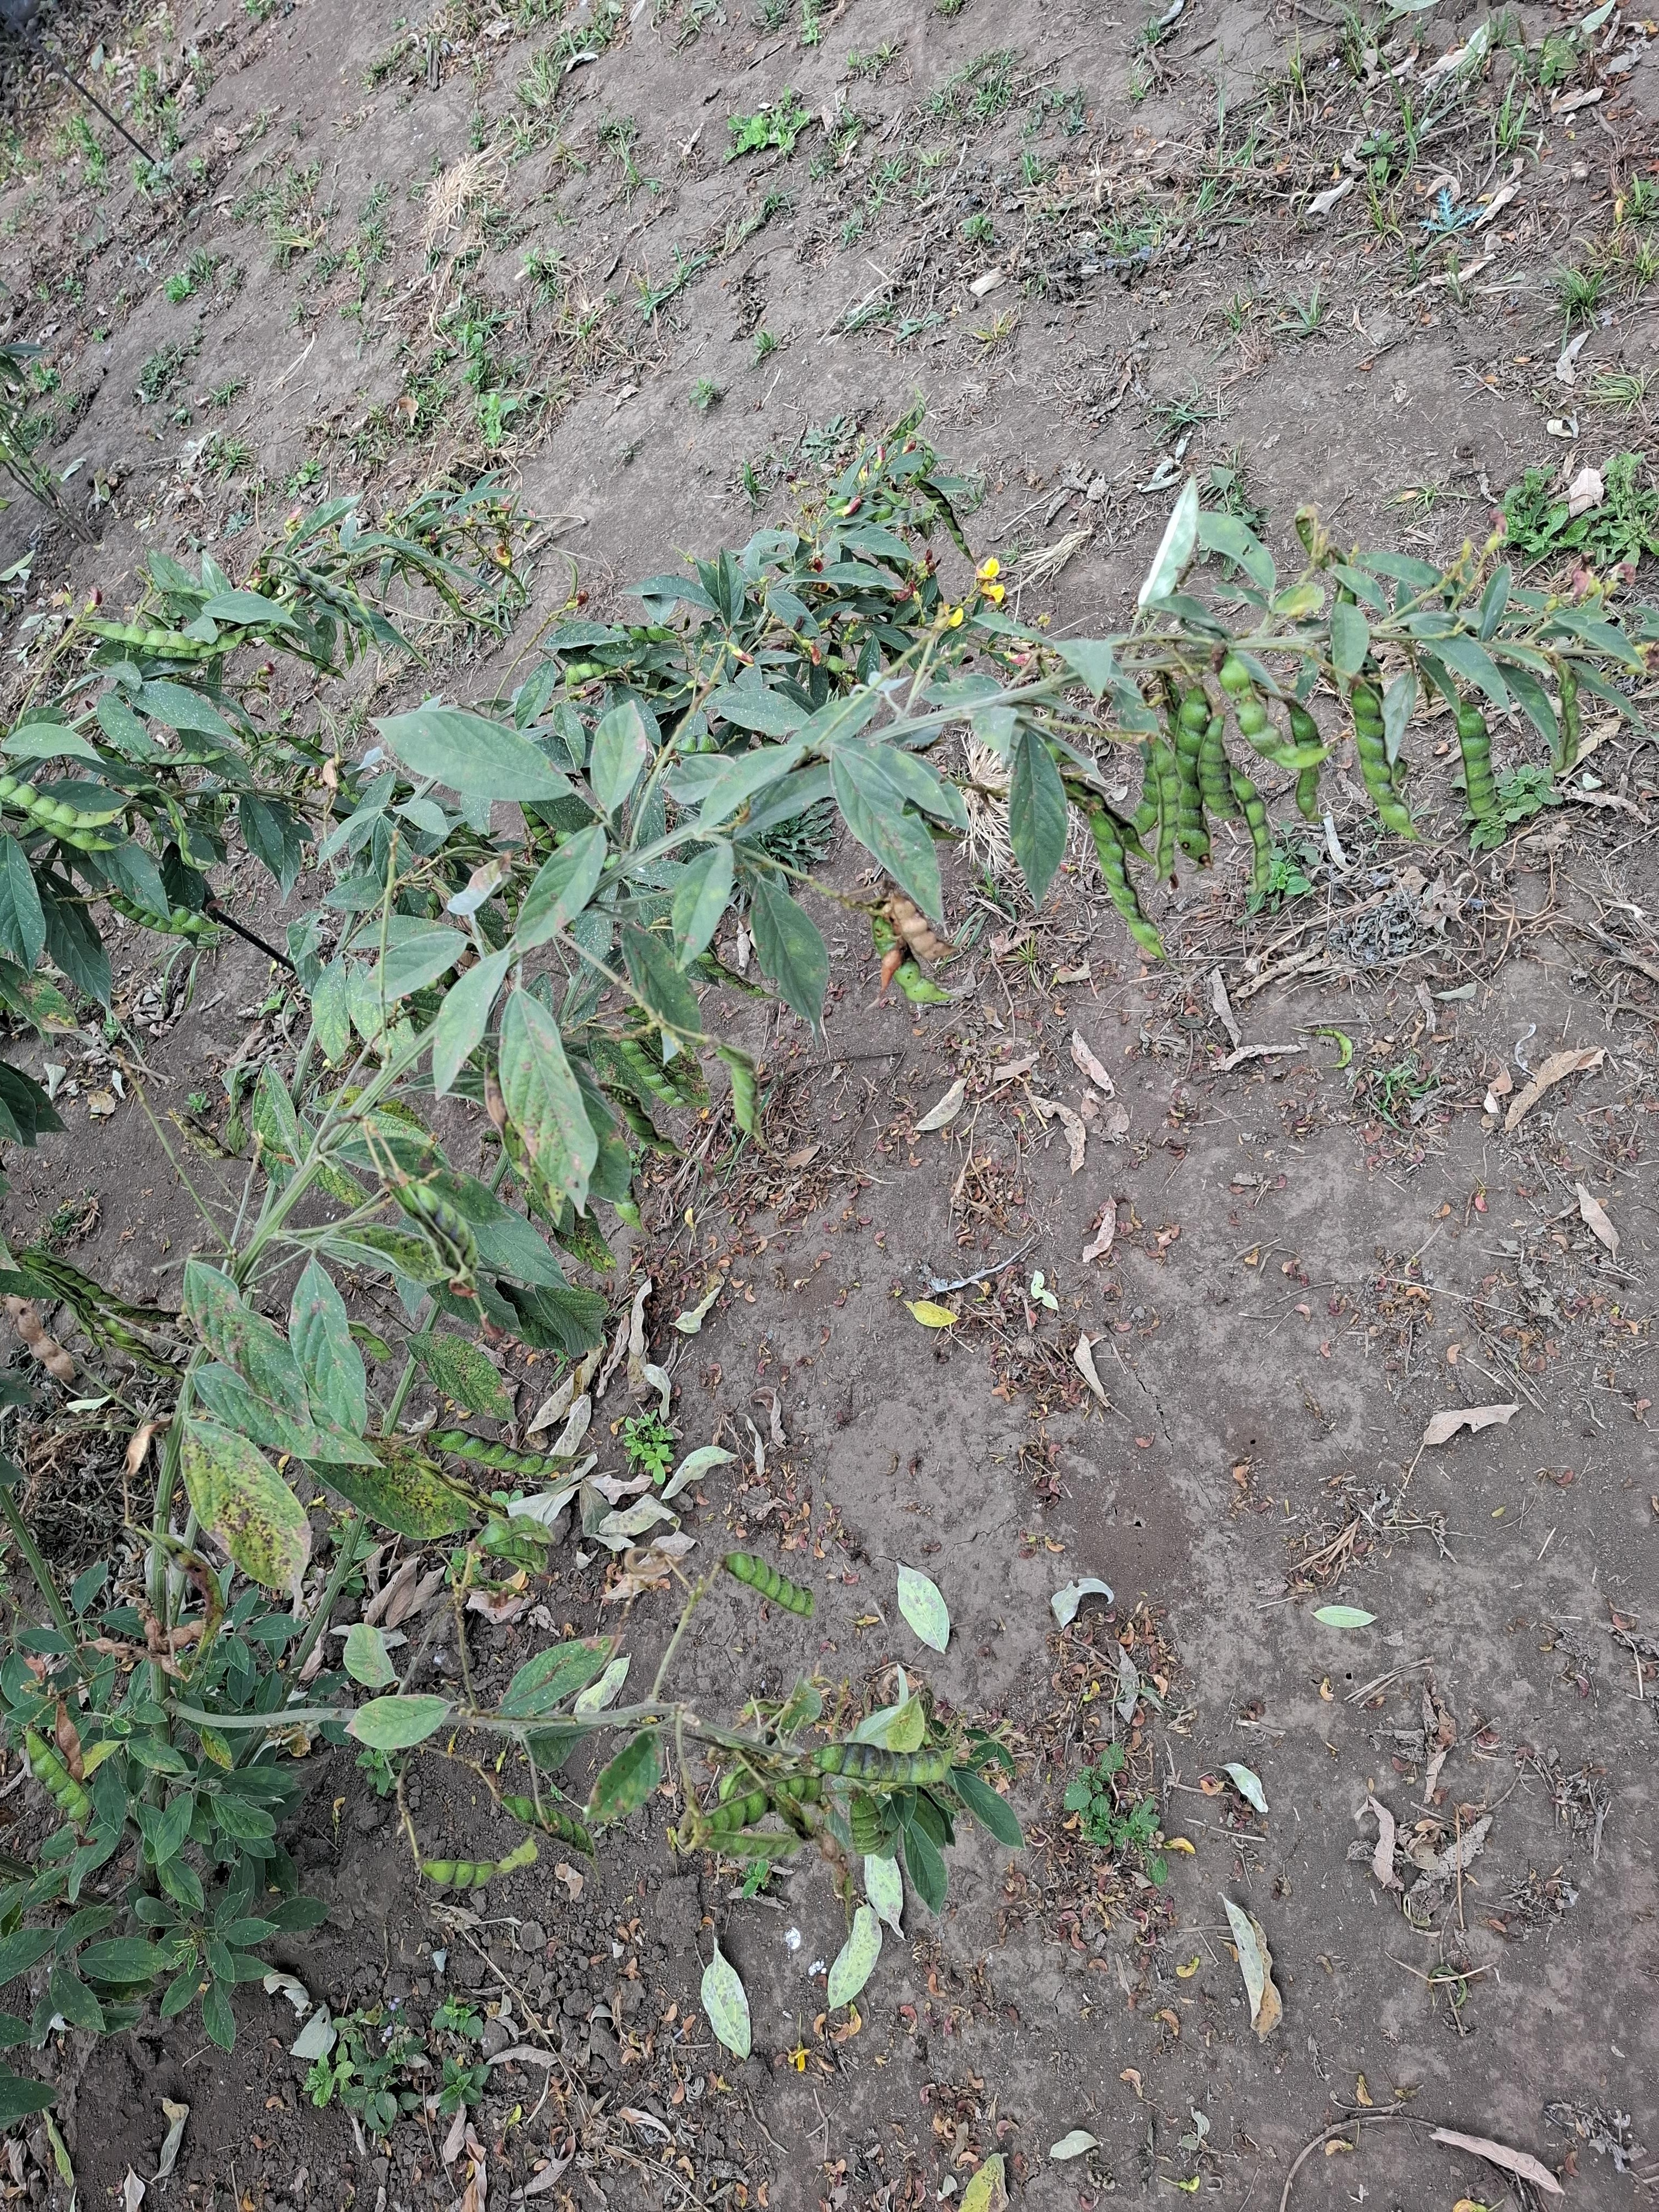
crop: pigeonpea
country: Tanzania
